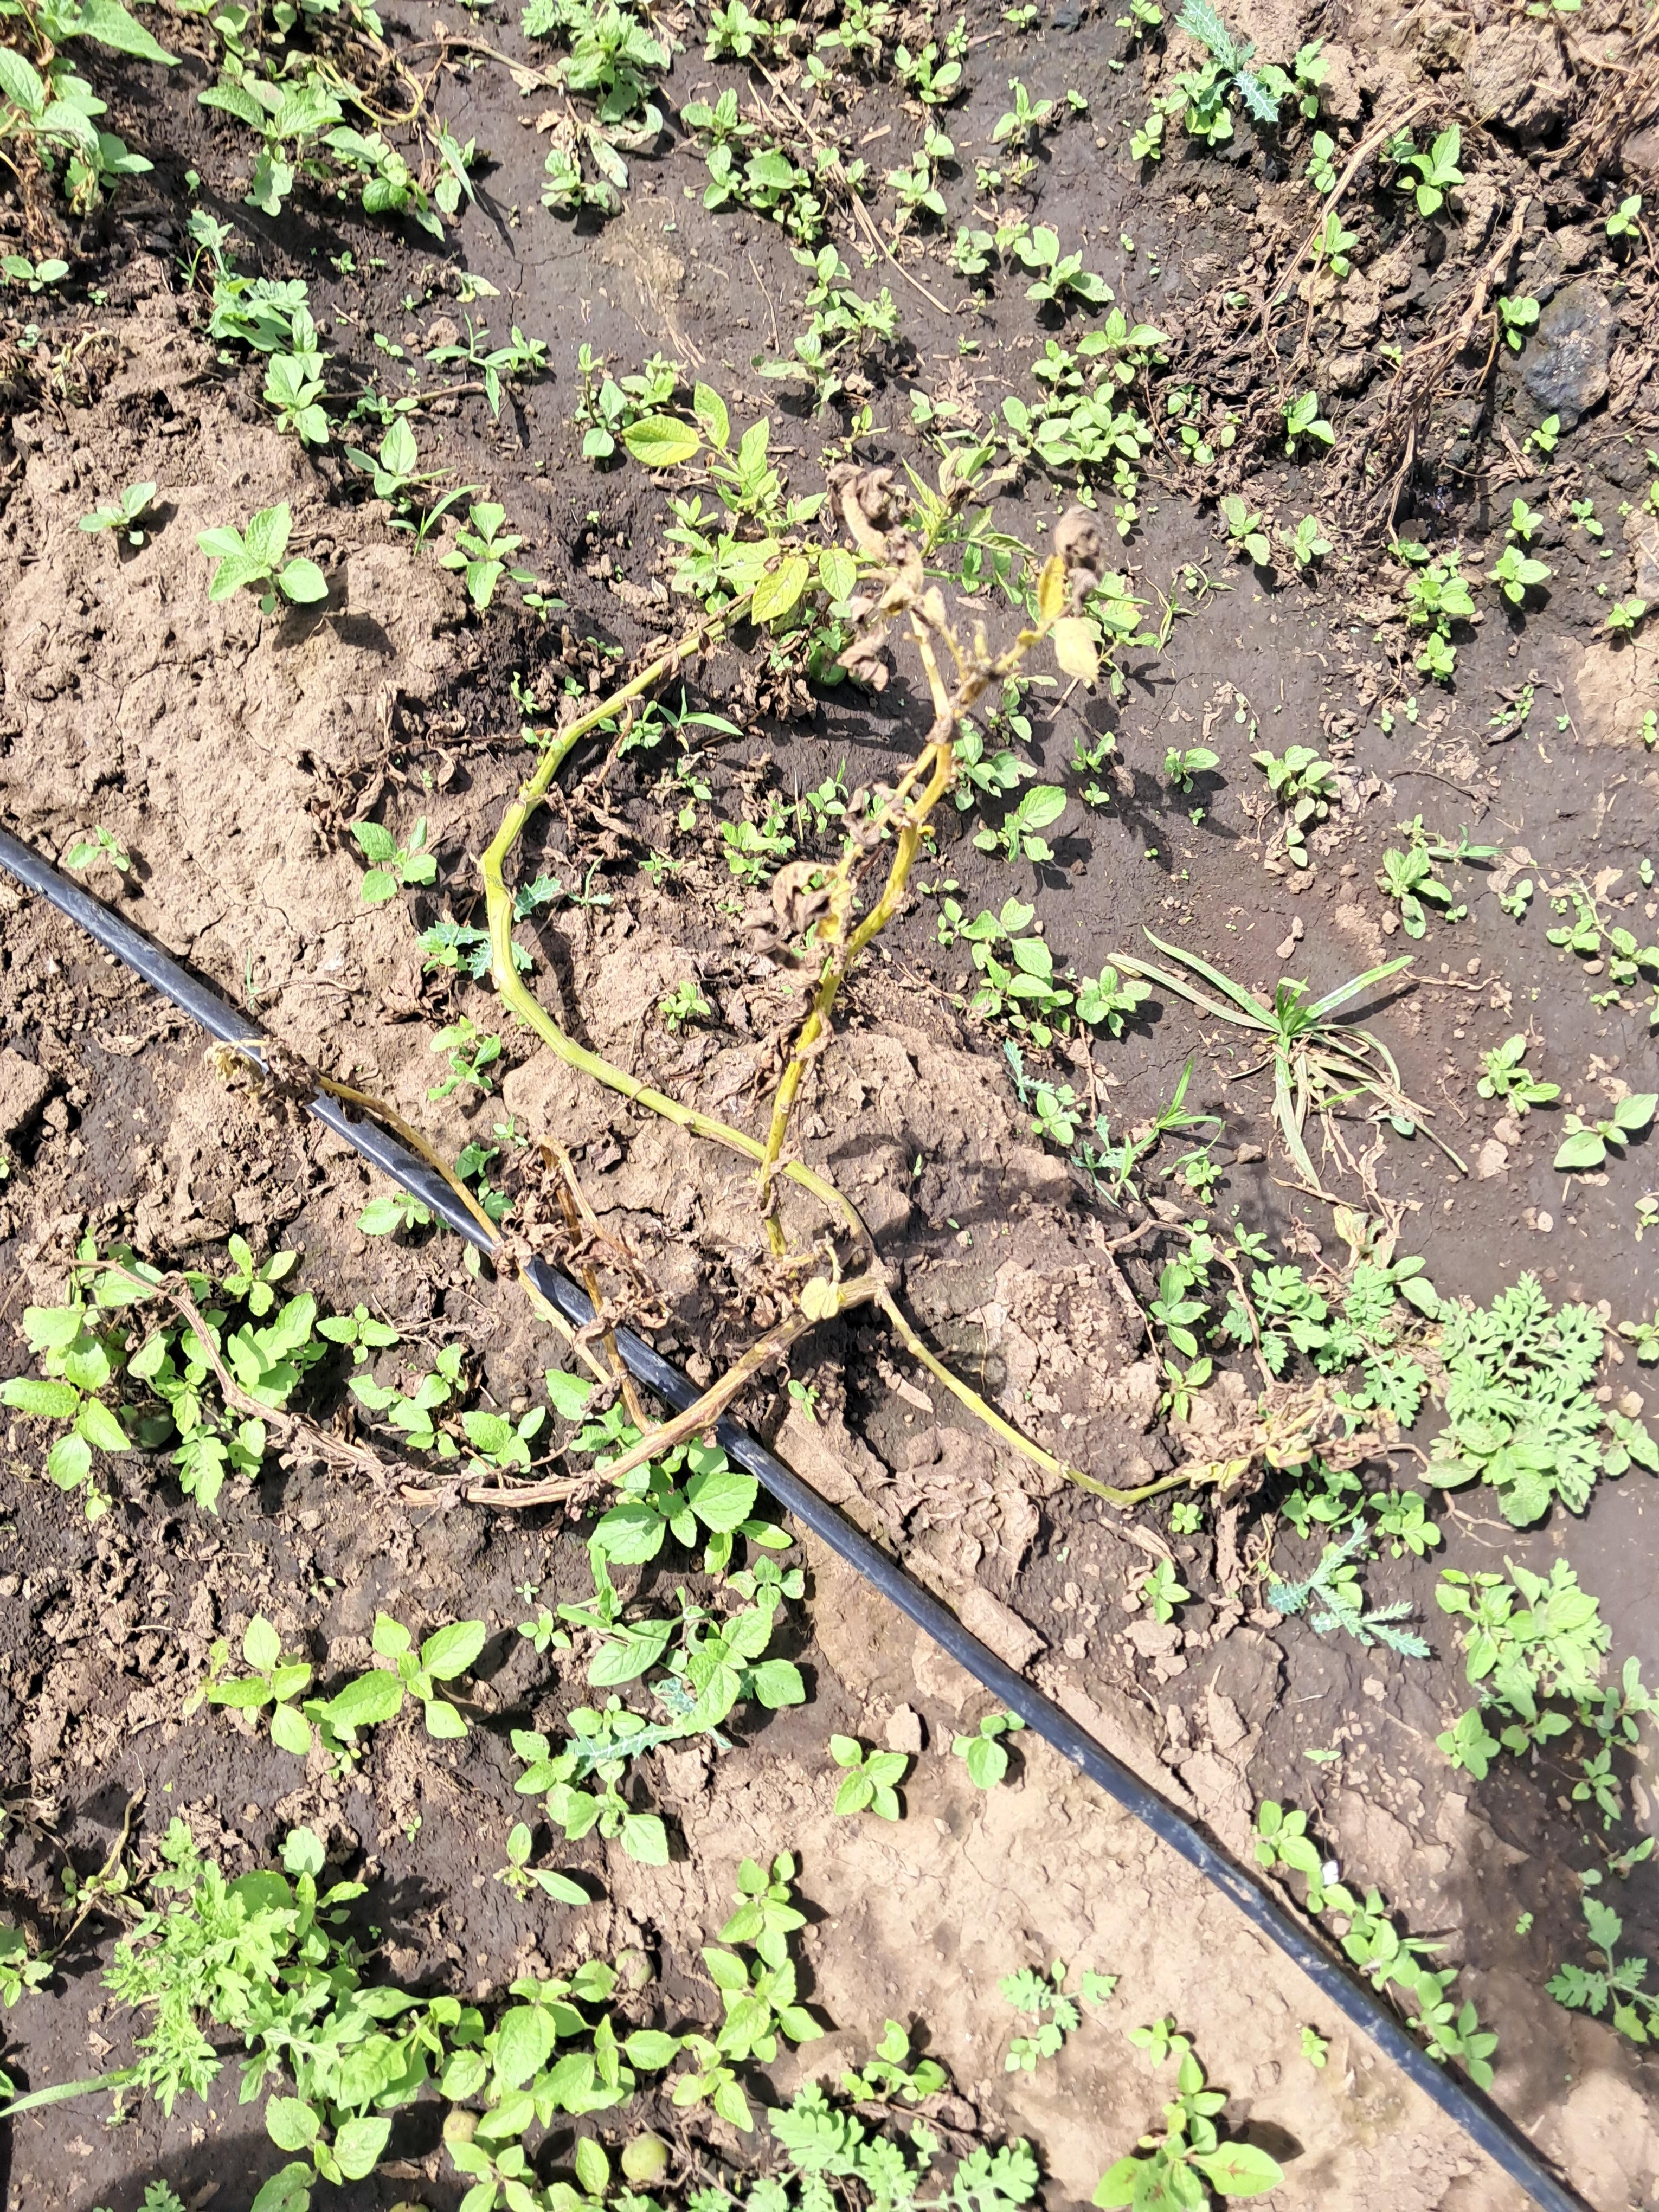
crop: potato
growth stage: flowering
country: Tanzania
